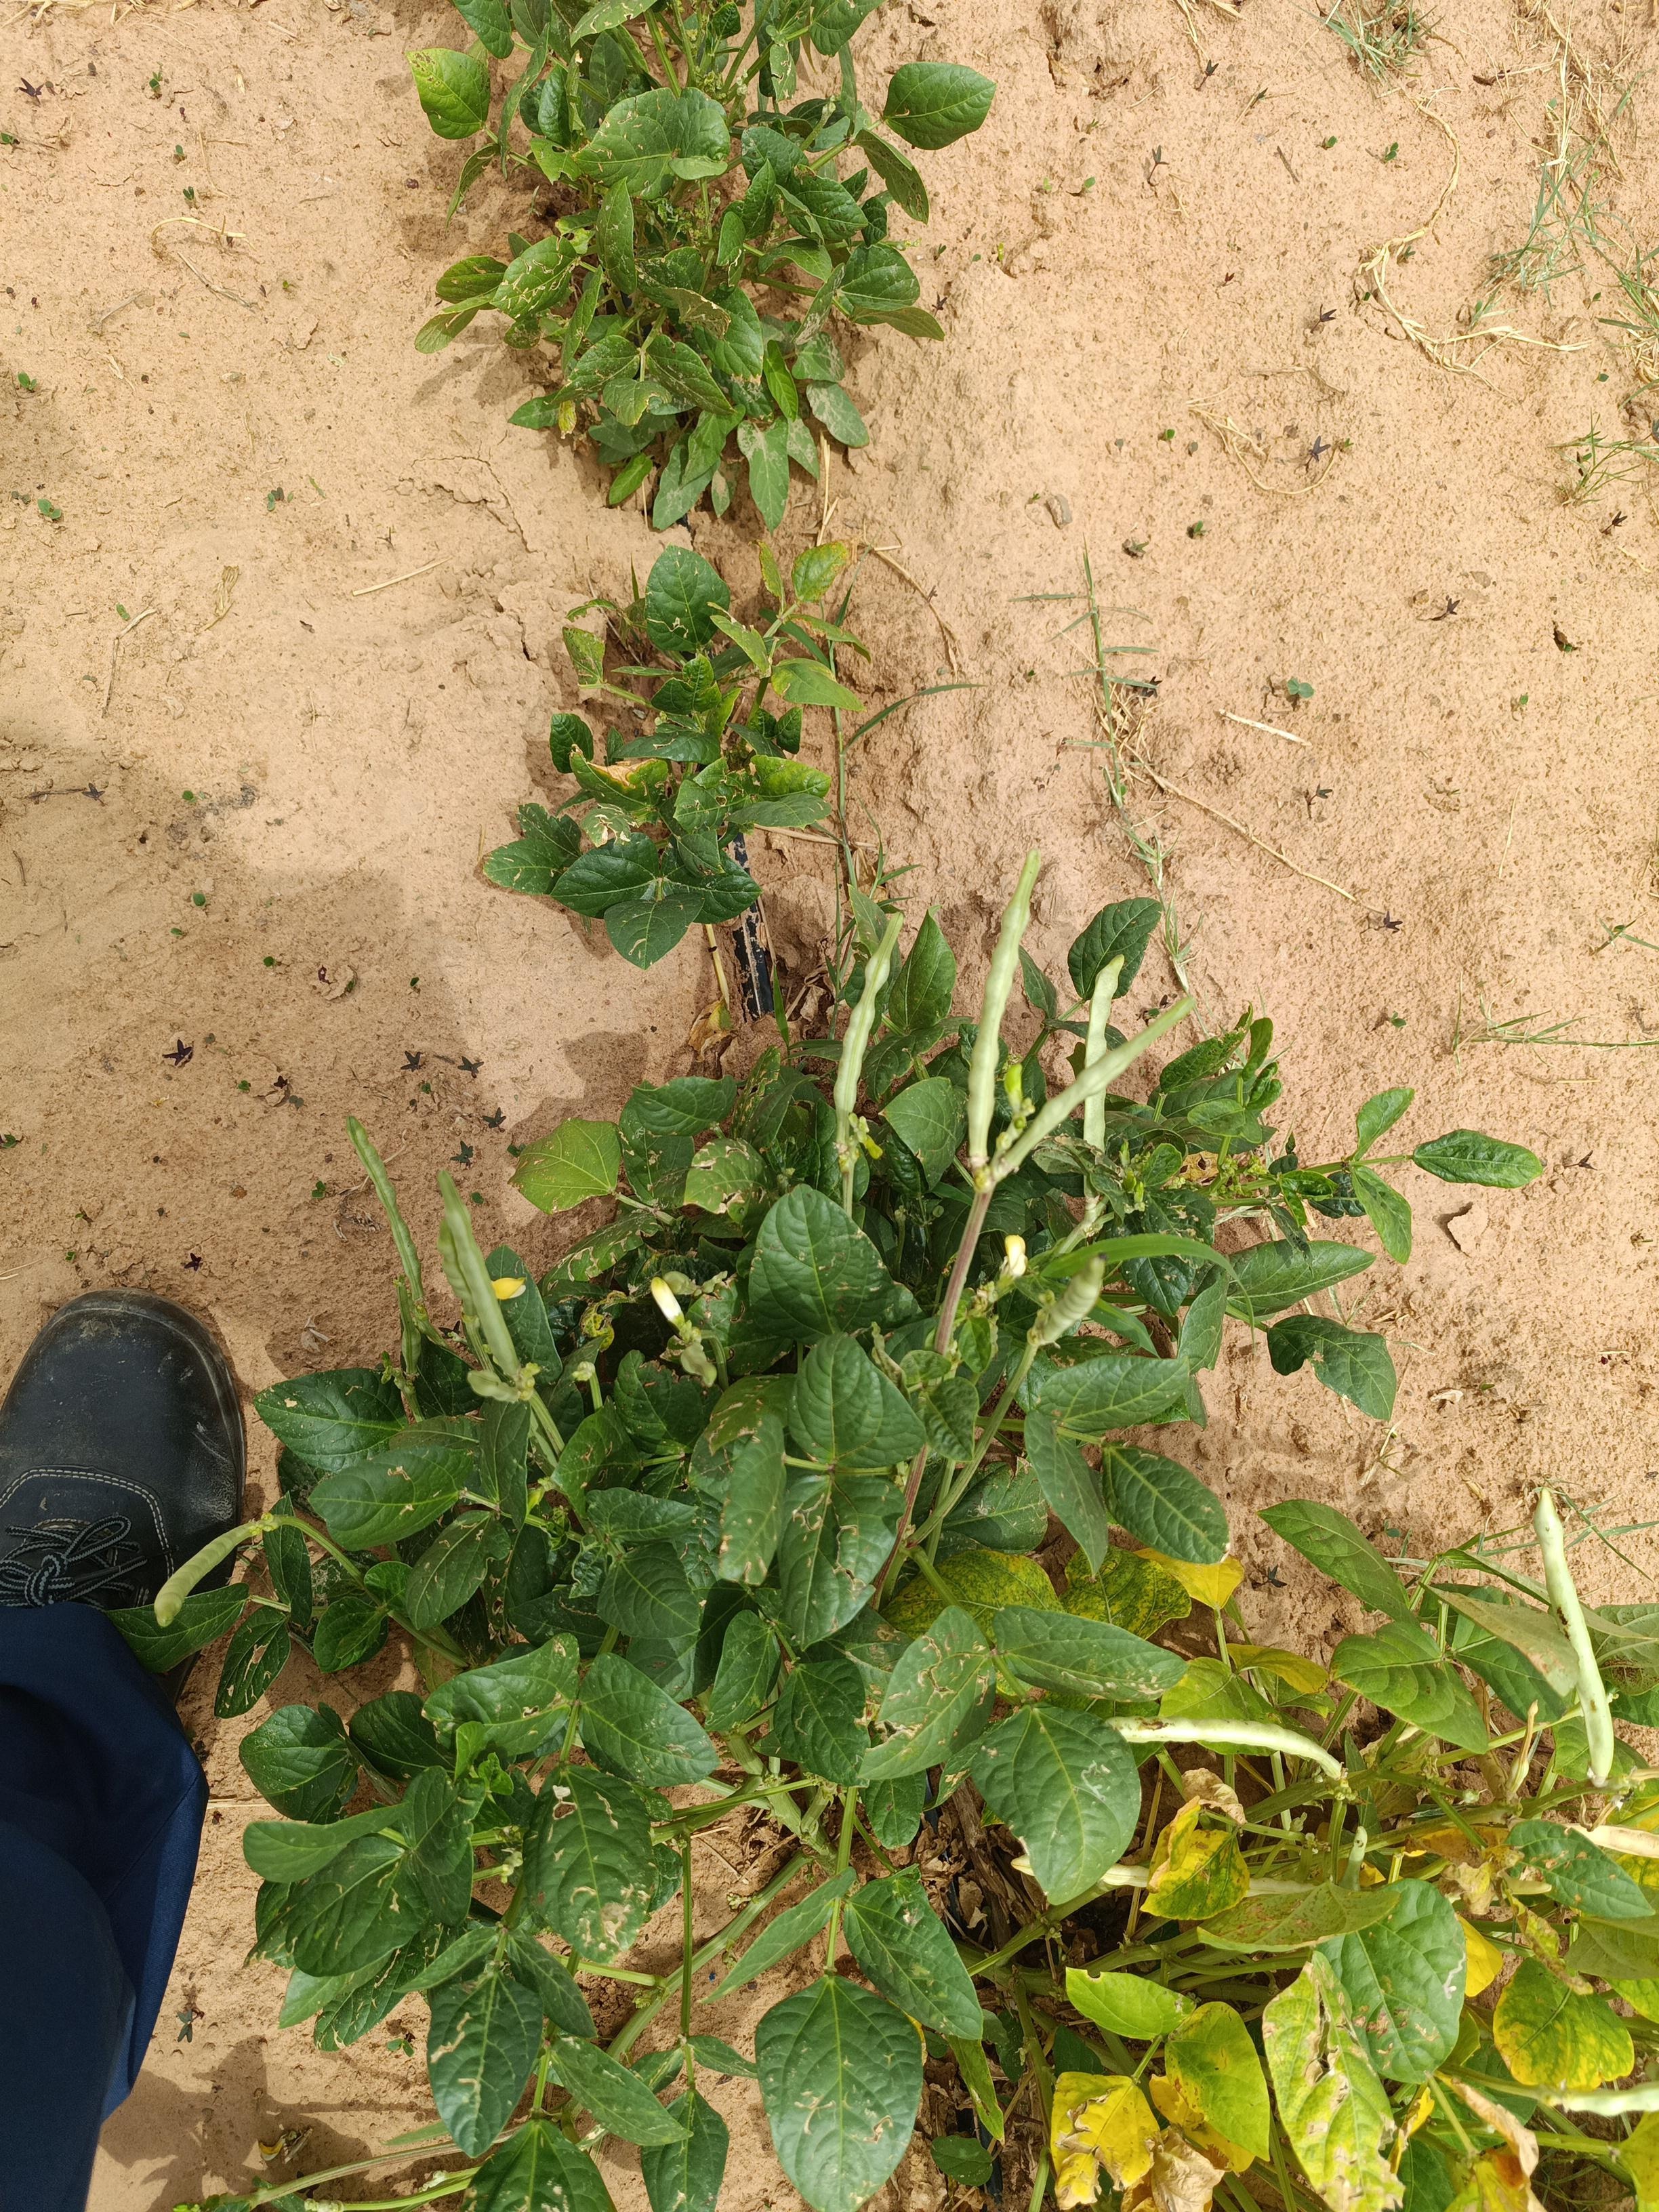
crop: cowpea
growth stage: flowering
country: Nigeria
